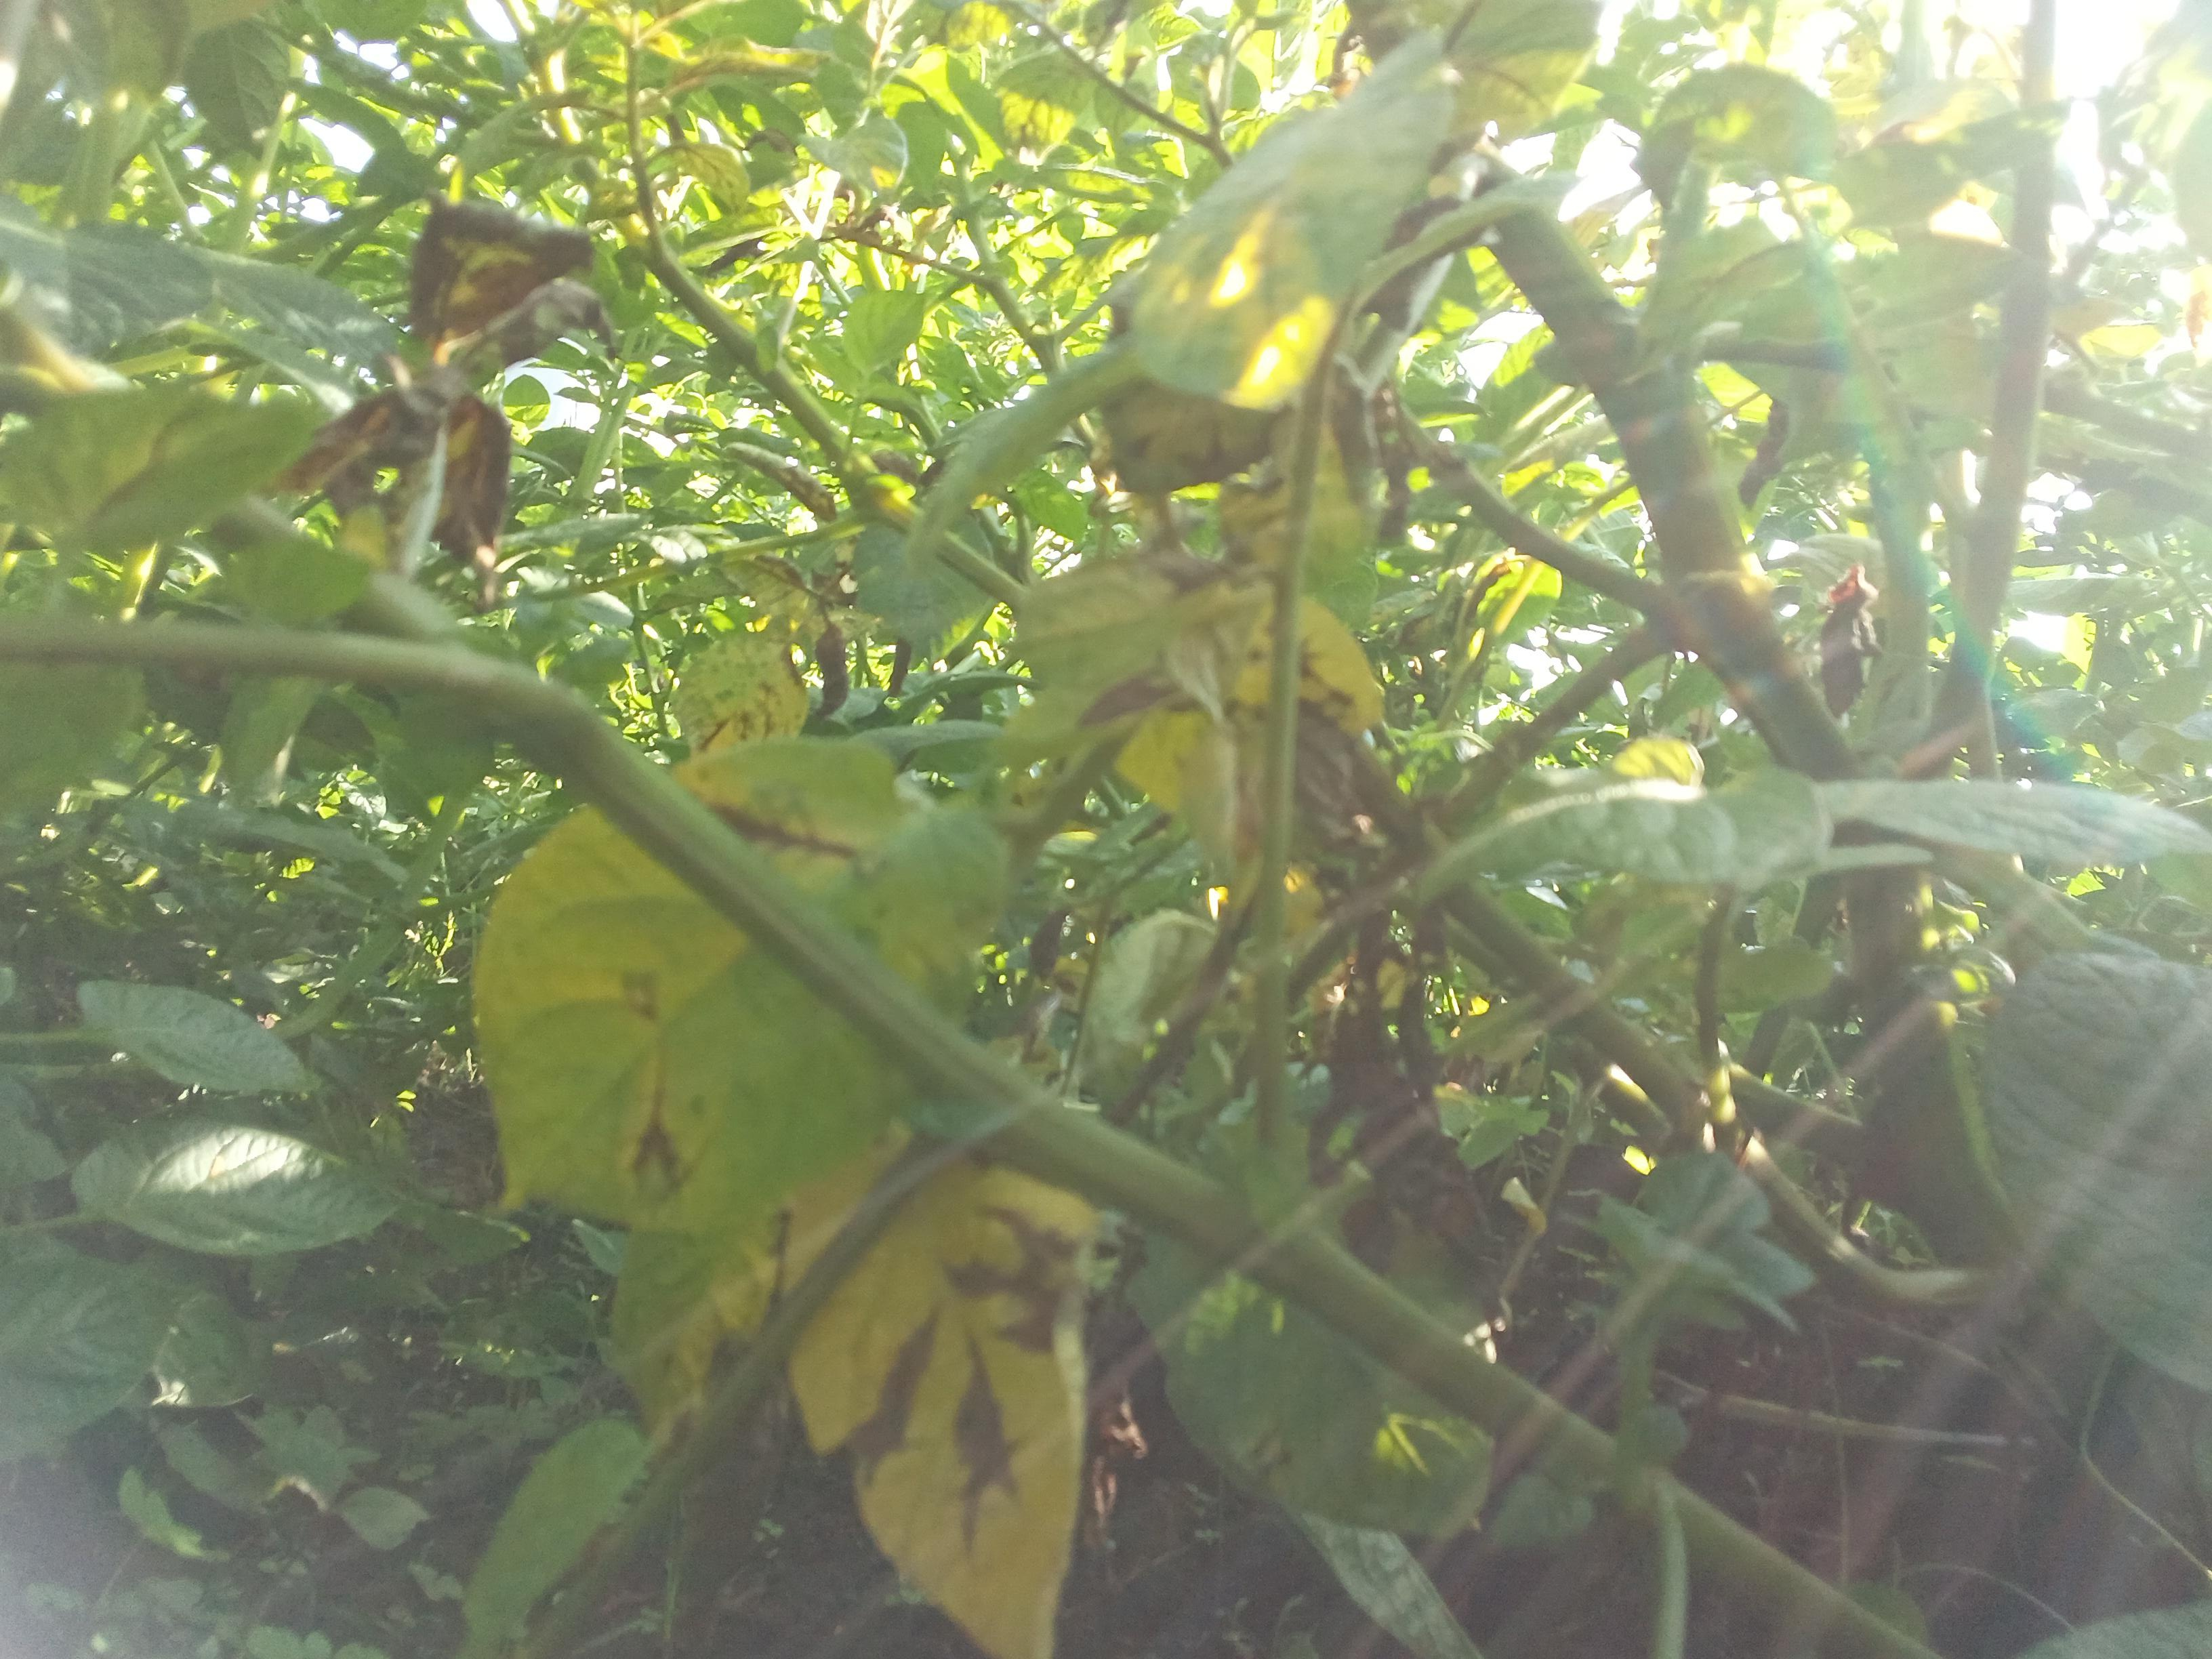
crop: potato
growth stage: flowering
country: Kenya
